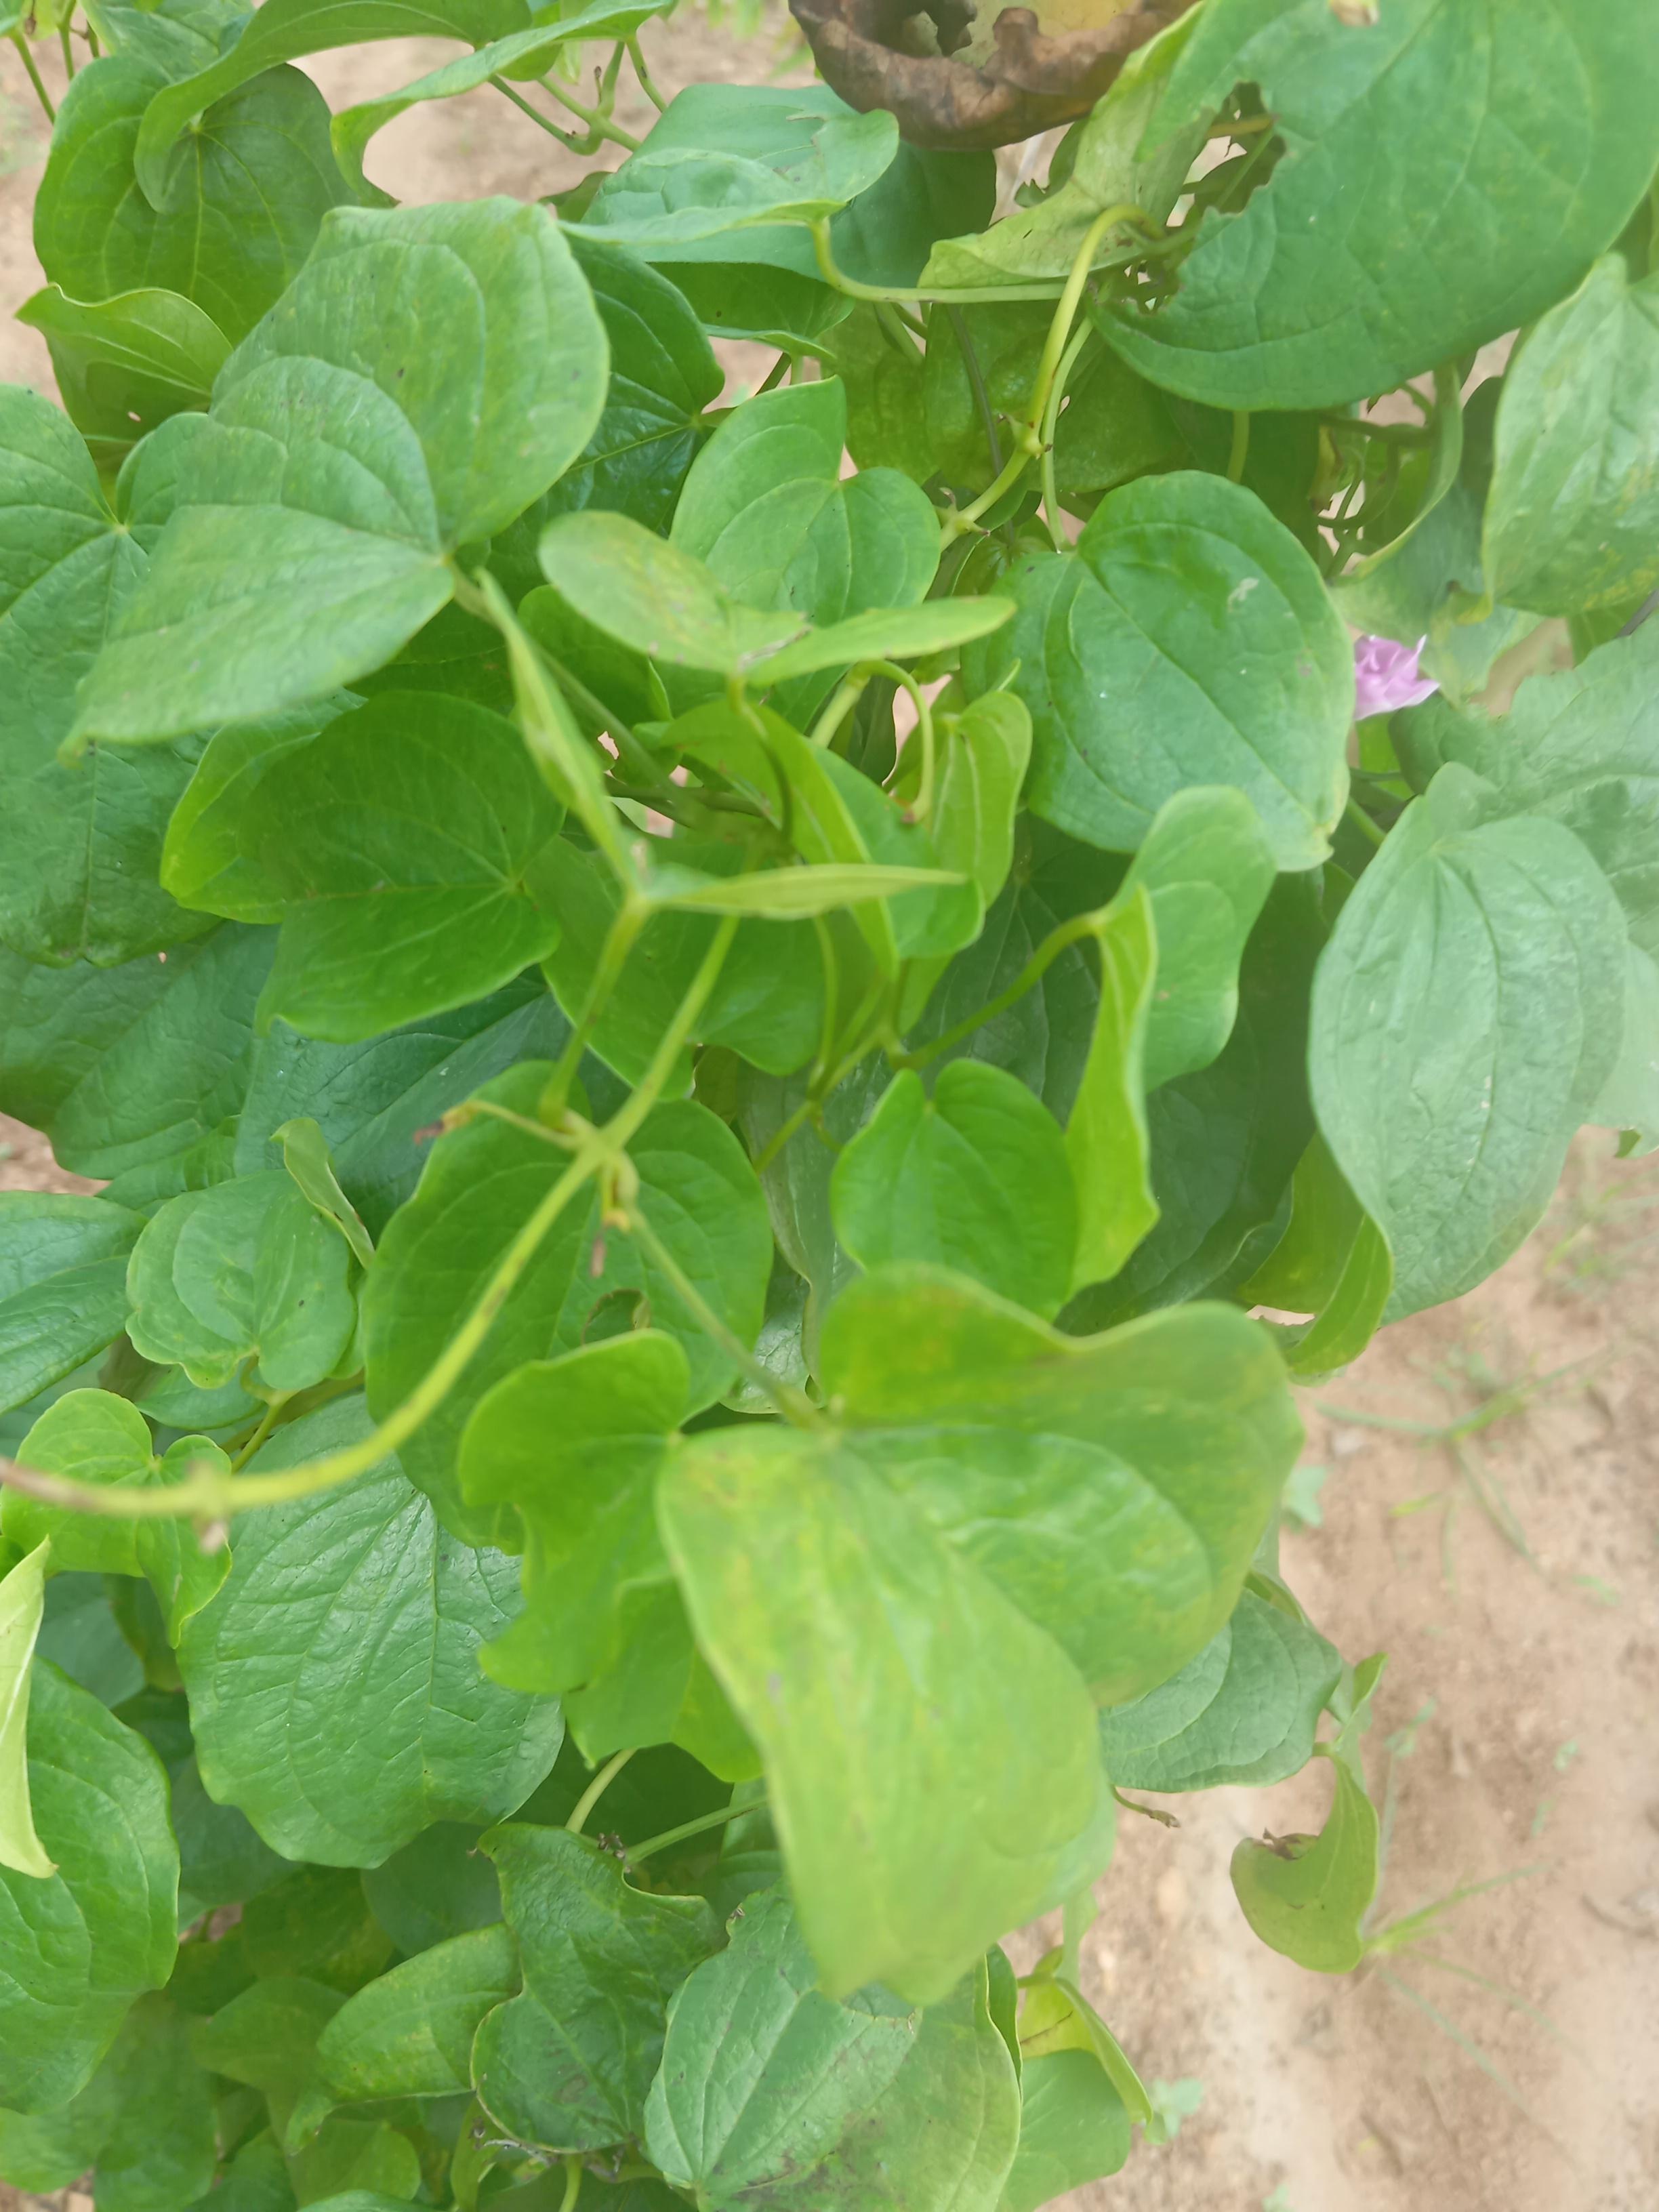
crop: yam
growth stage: sprouting emergence
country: Nigeria
